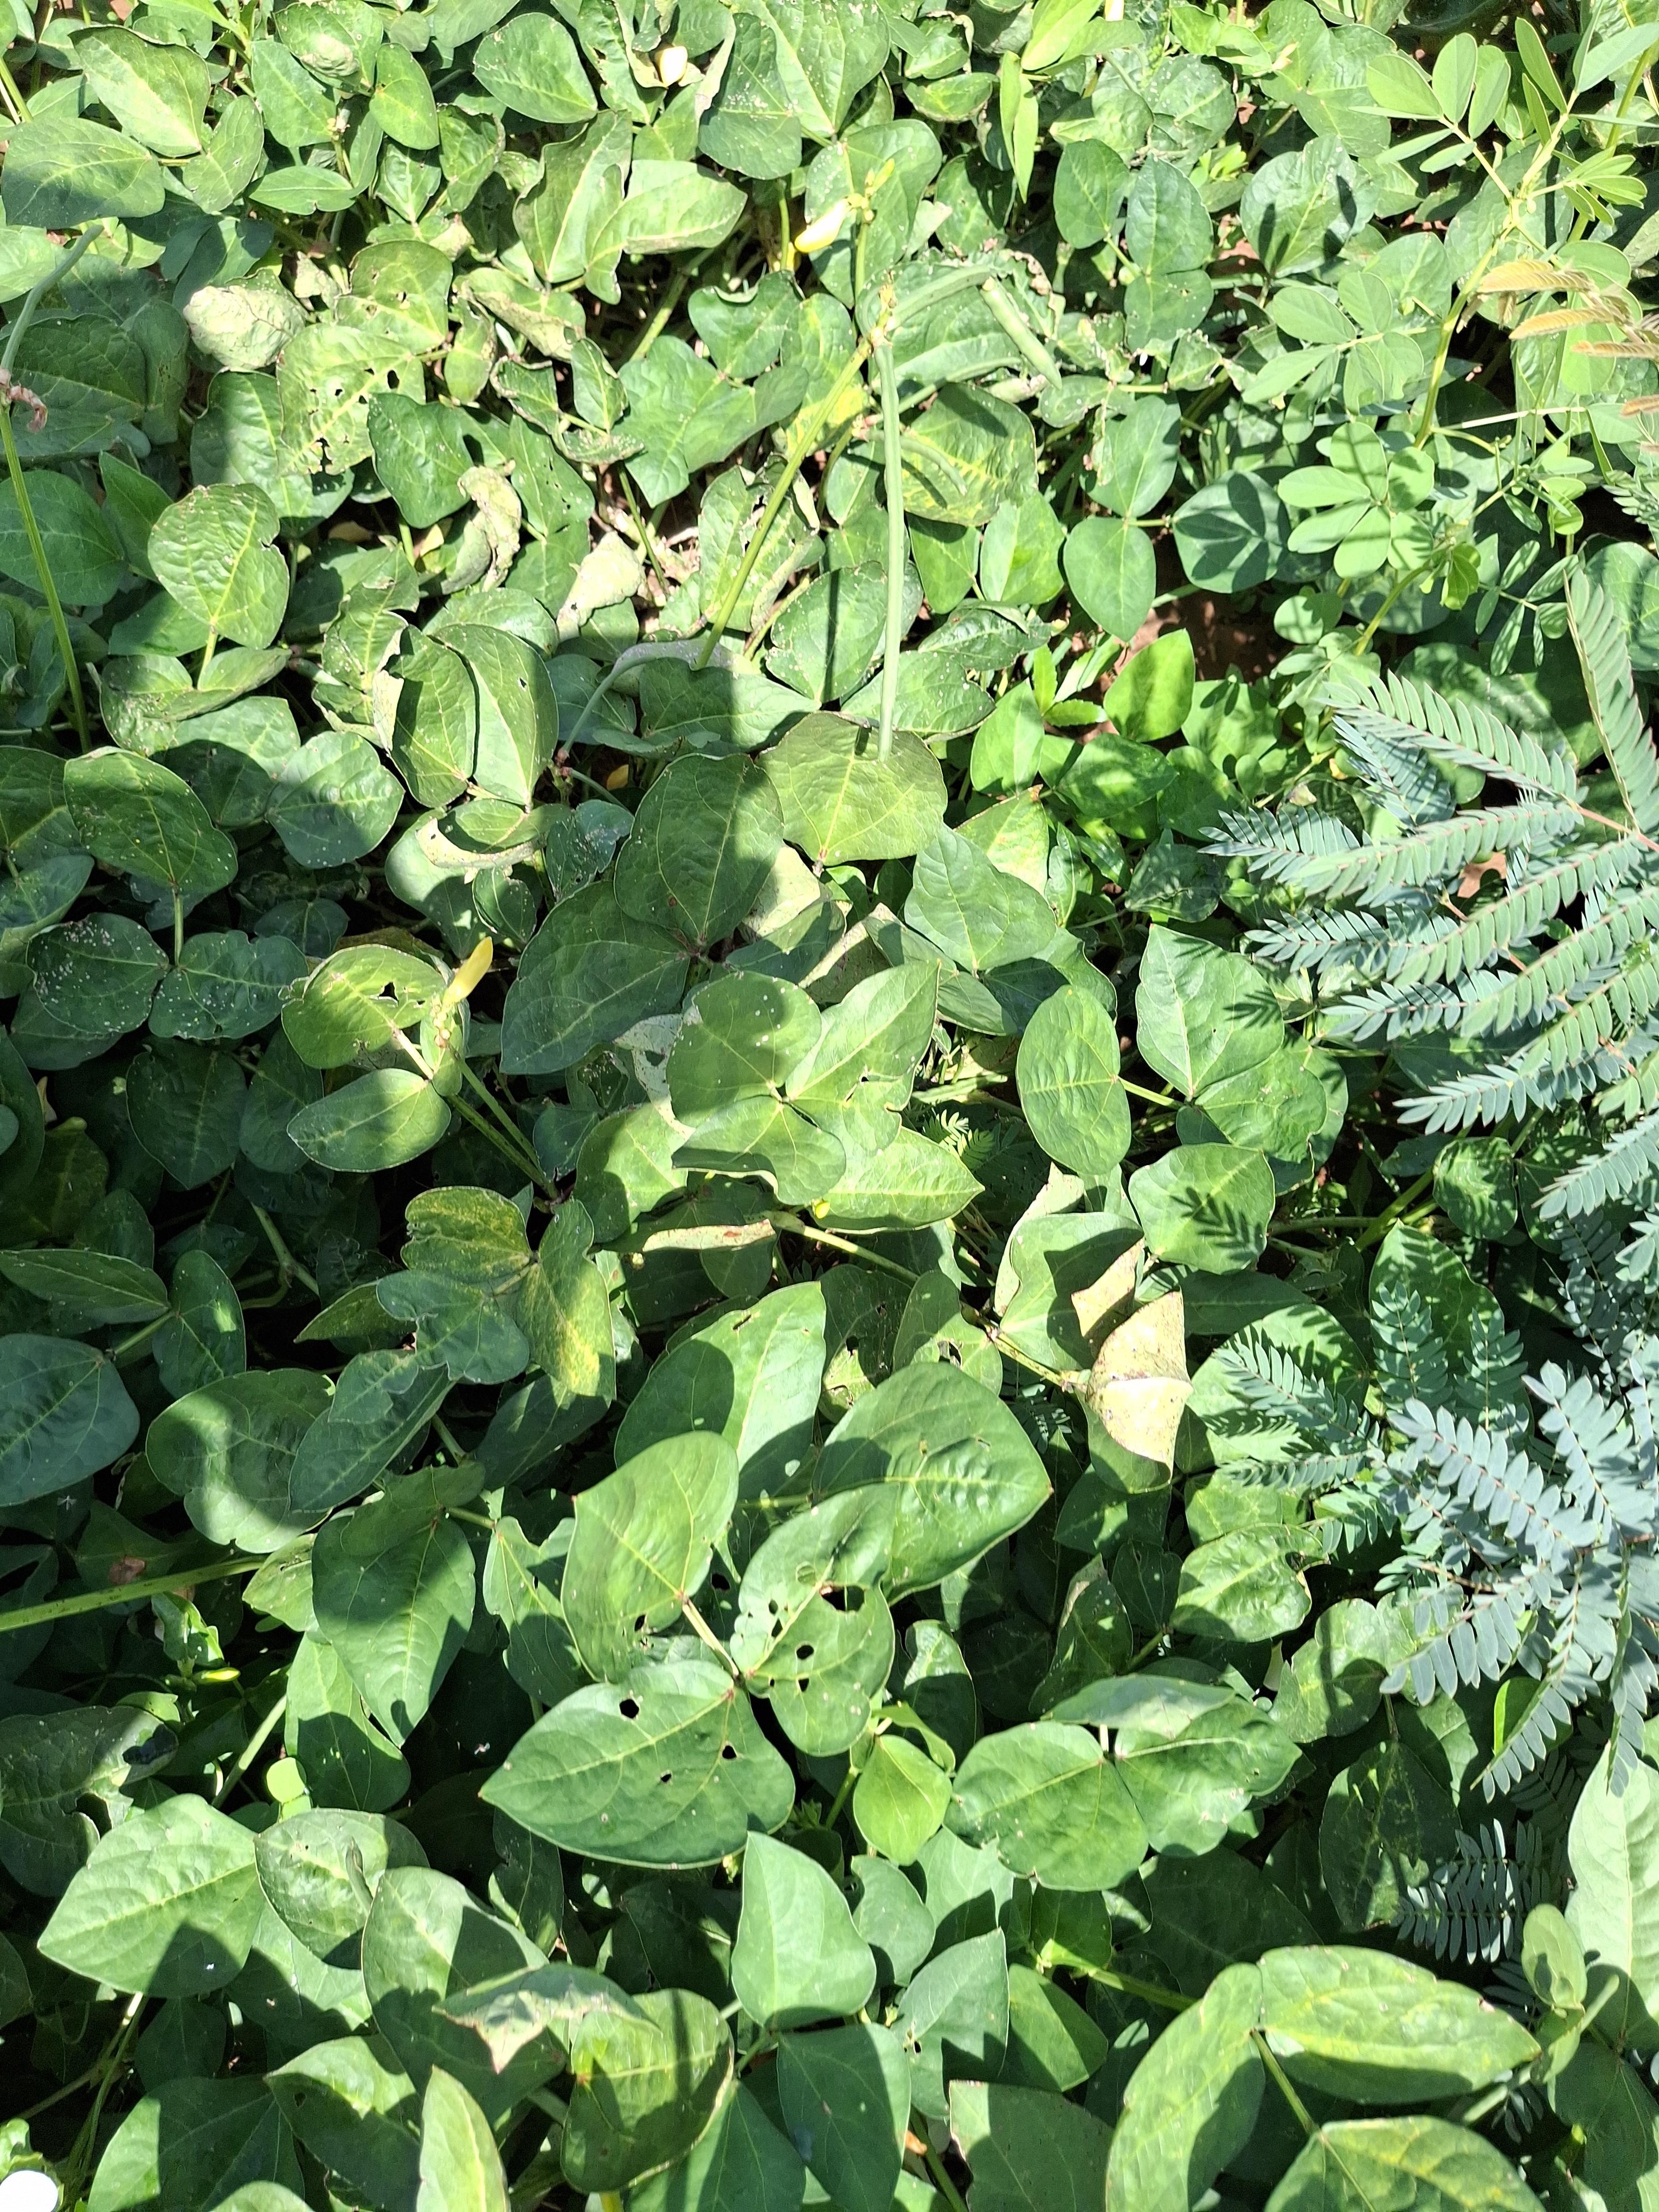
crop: cowpea
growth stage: development pod
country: Nigeria
